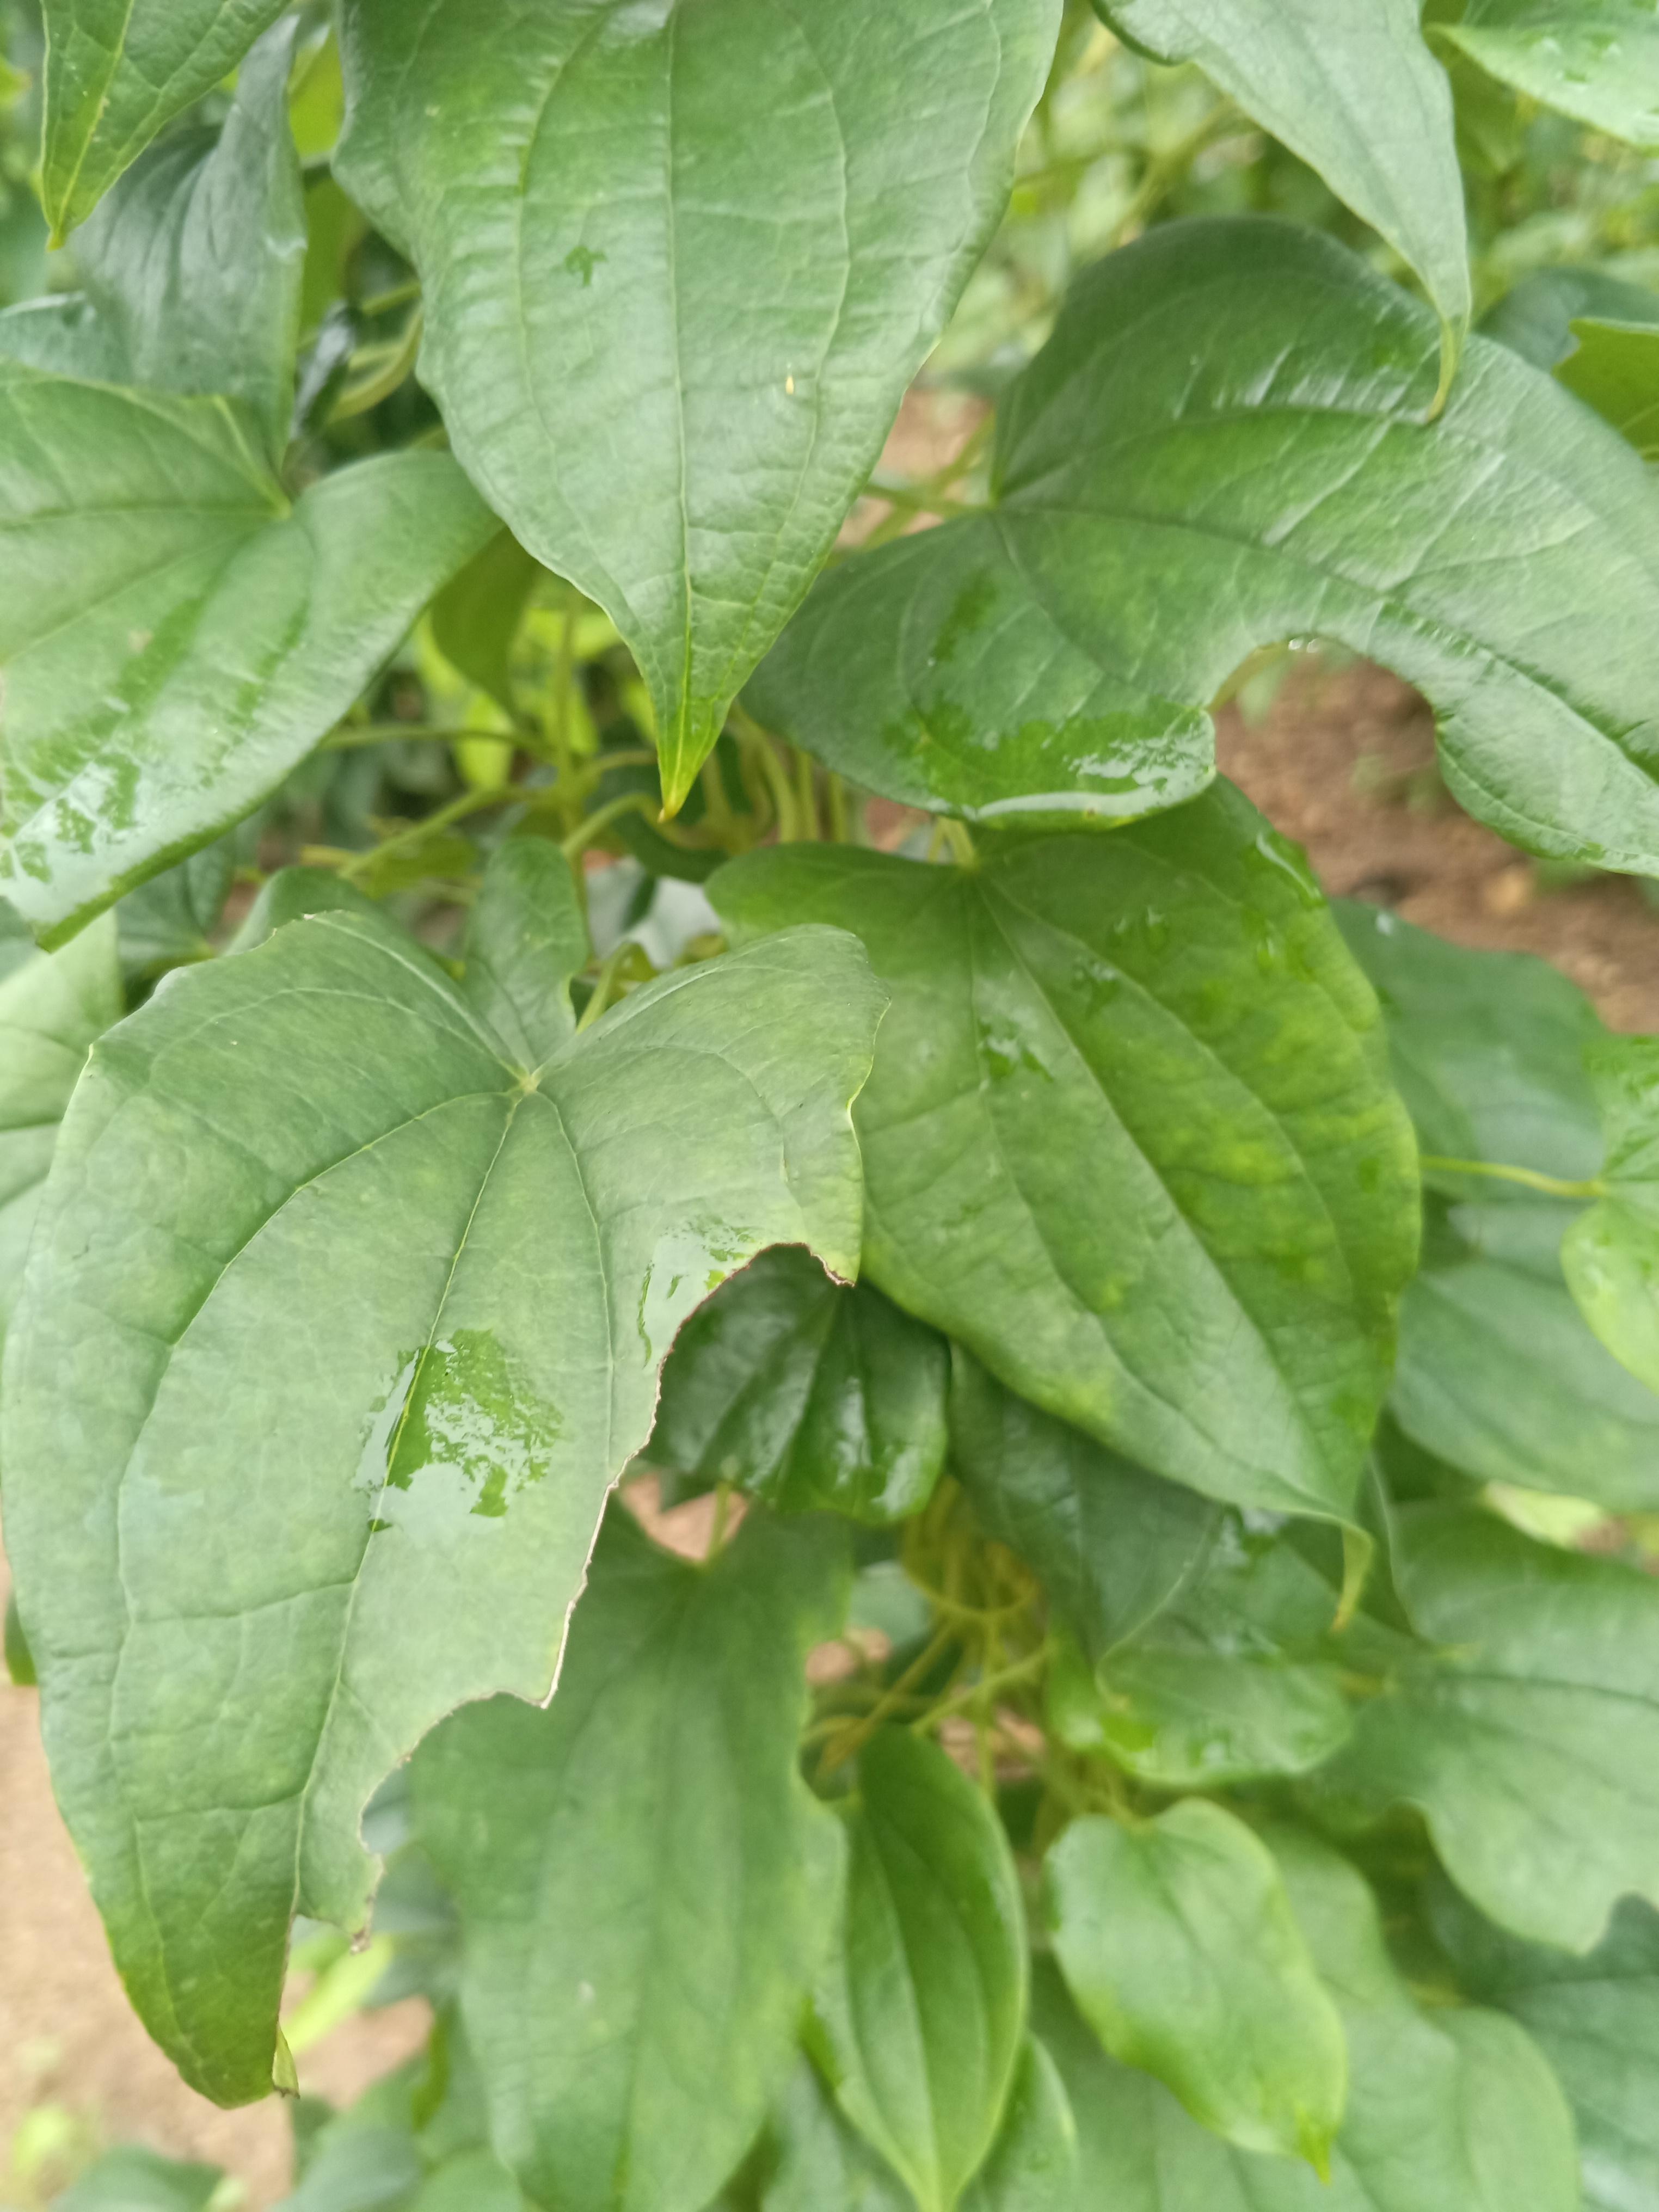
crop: yam
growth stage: vegetative
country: Nigeria
